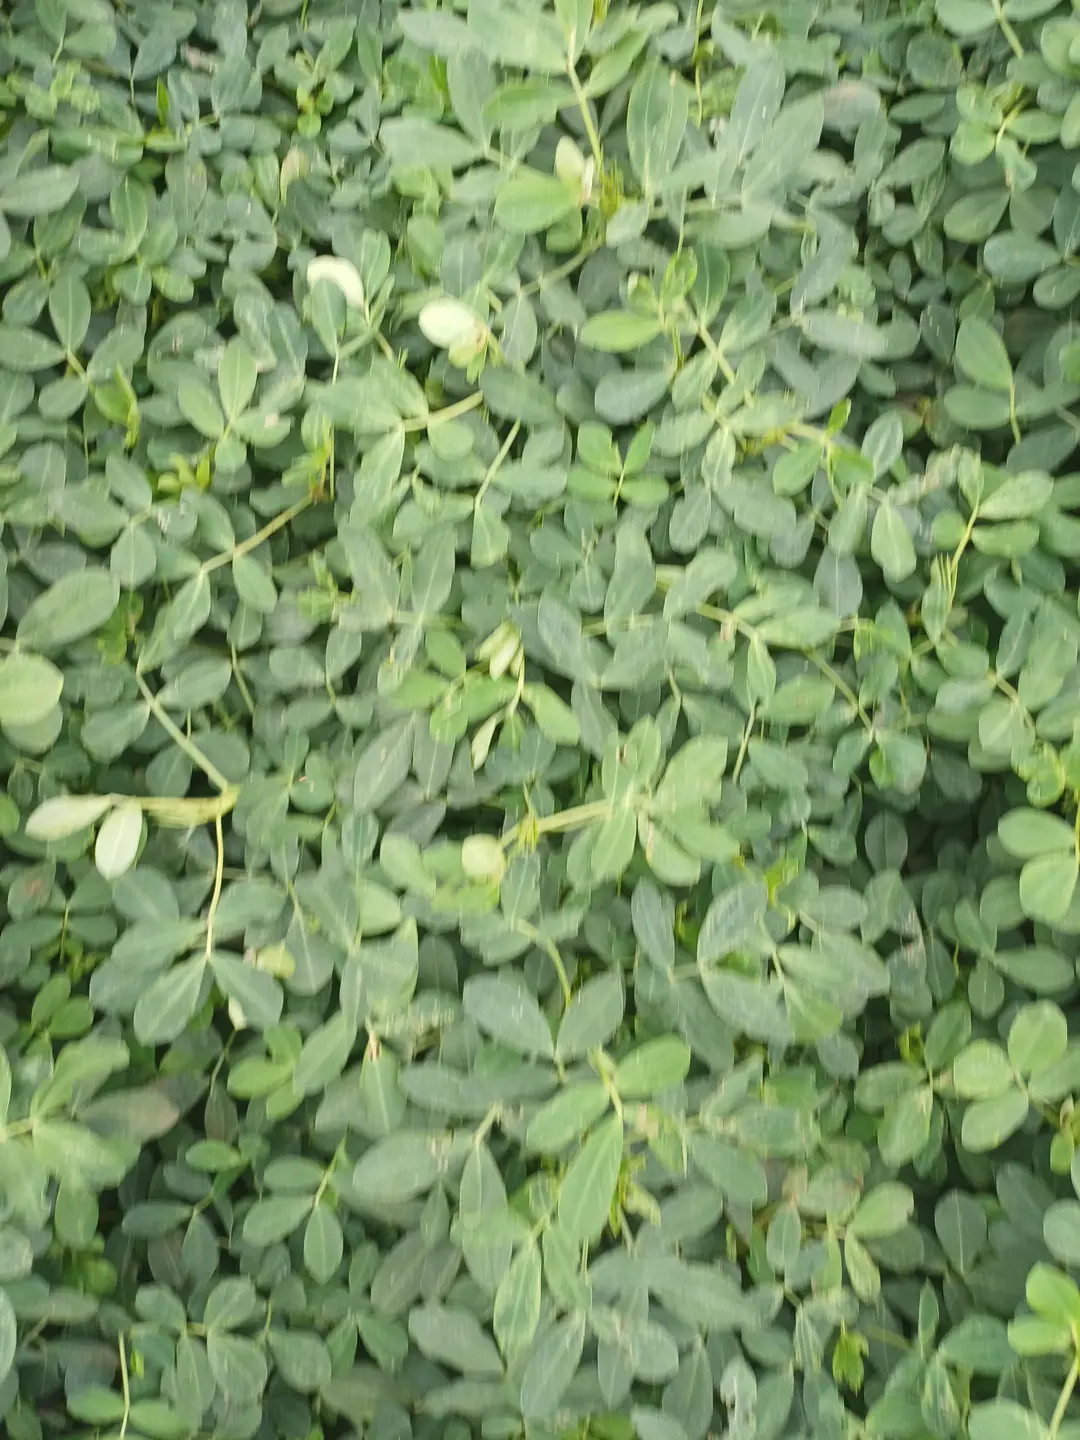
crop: groundnut
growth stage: pegging
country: Kenya
